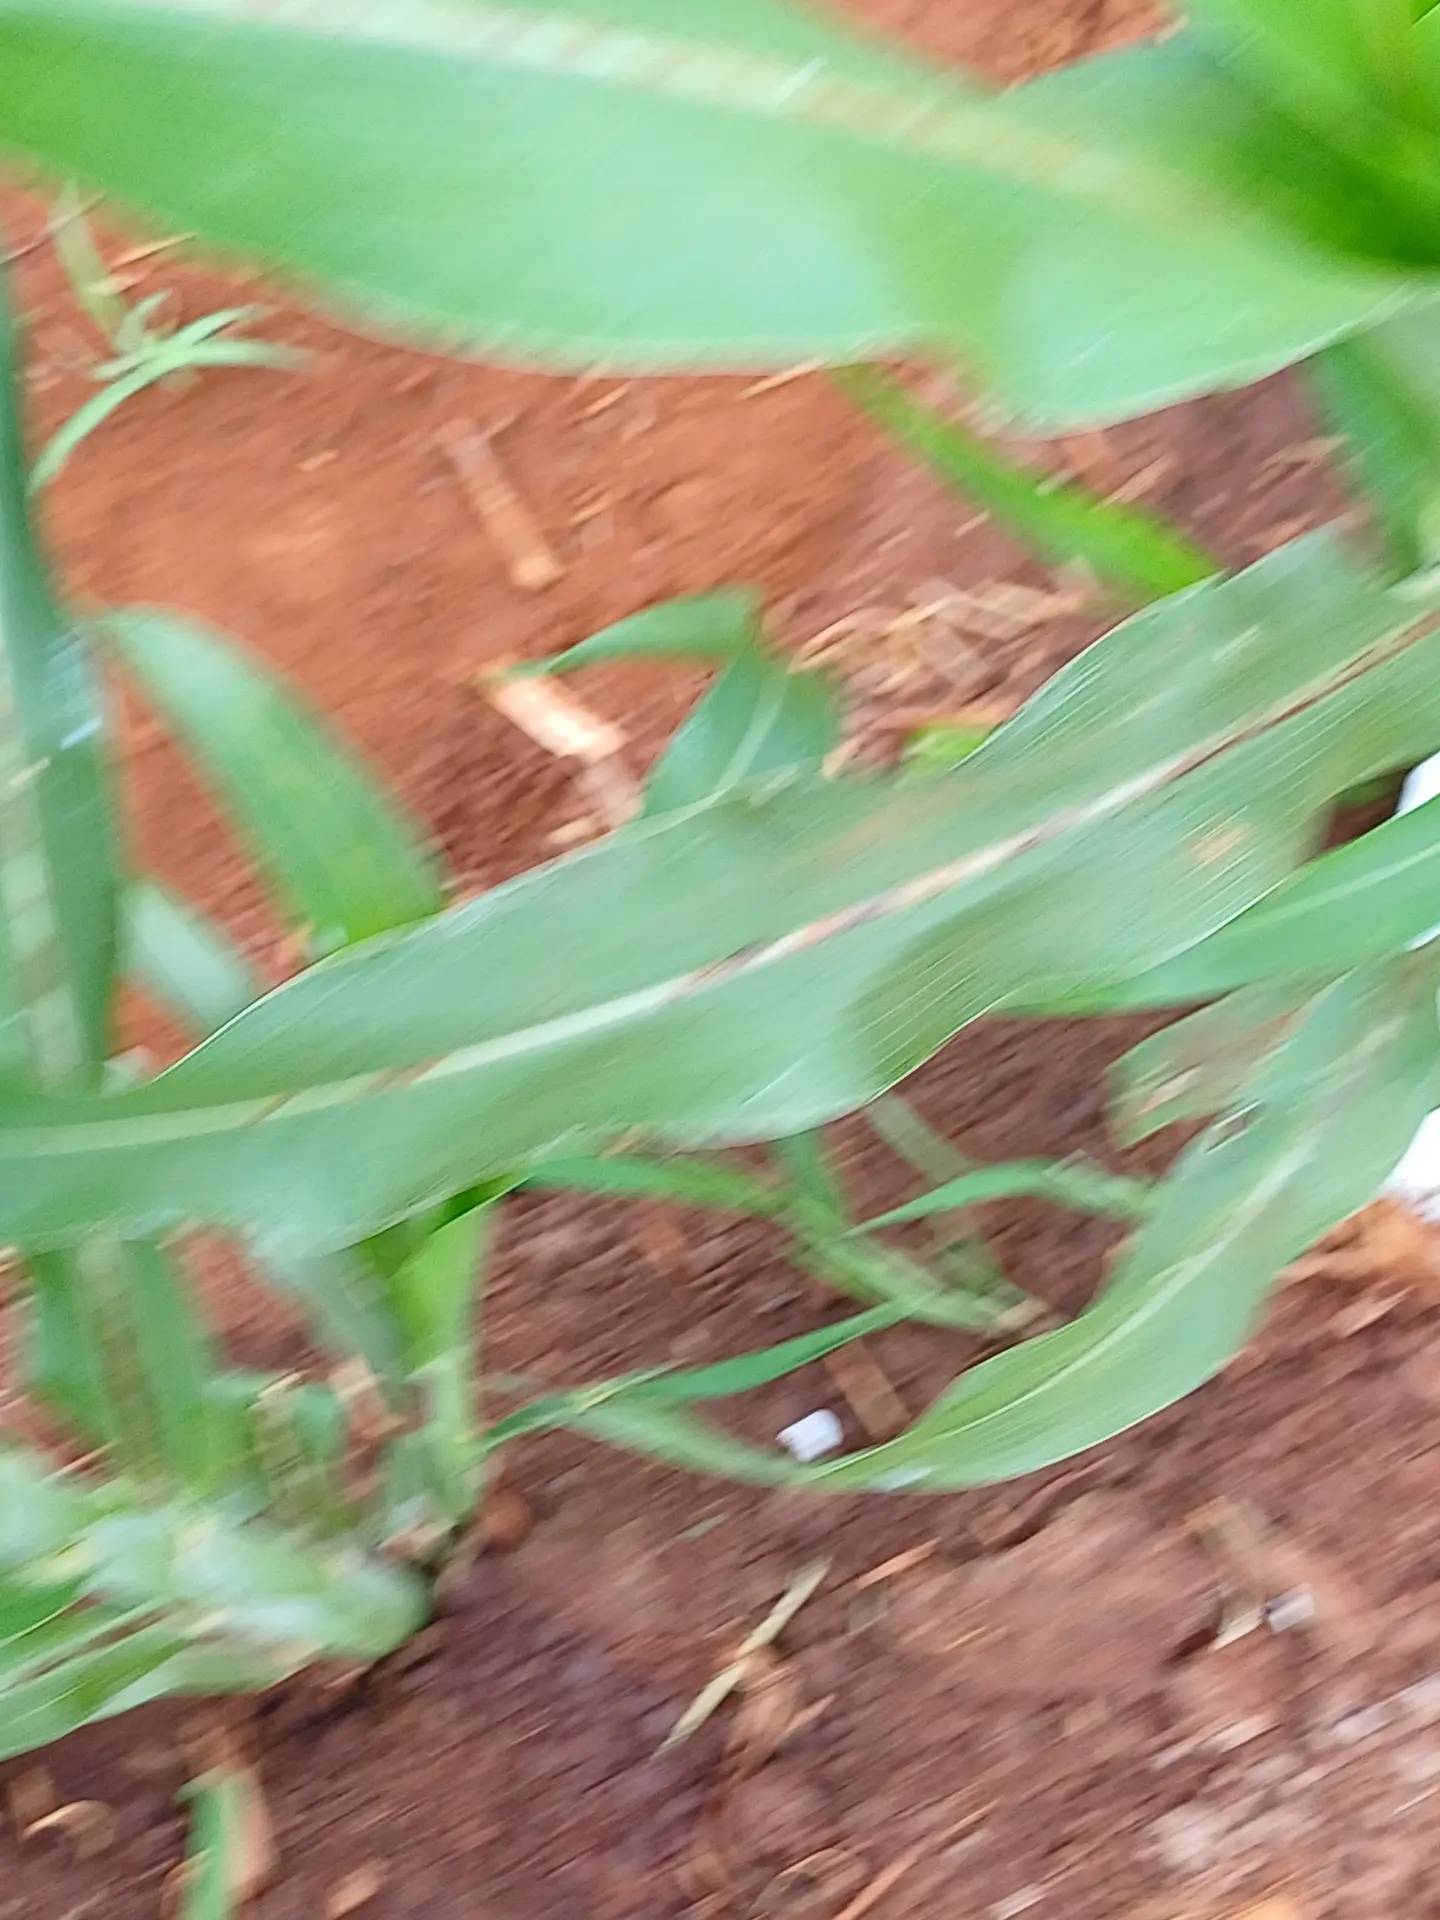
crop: sorghum
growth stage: vegetative
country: Kenya
